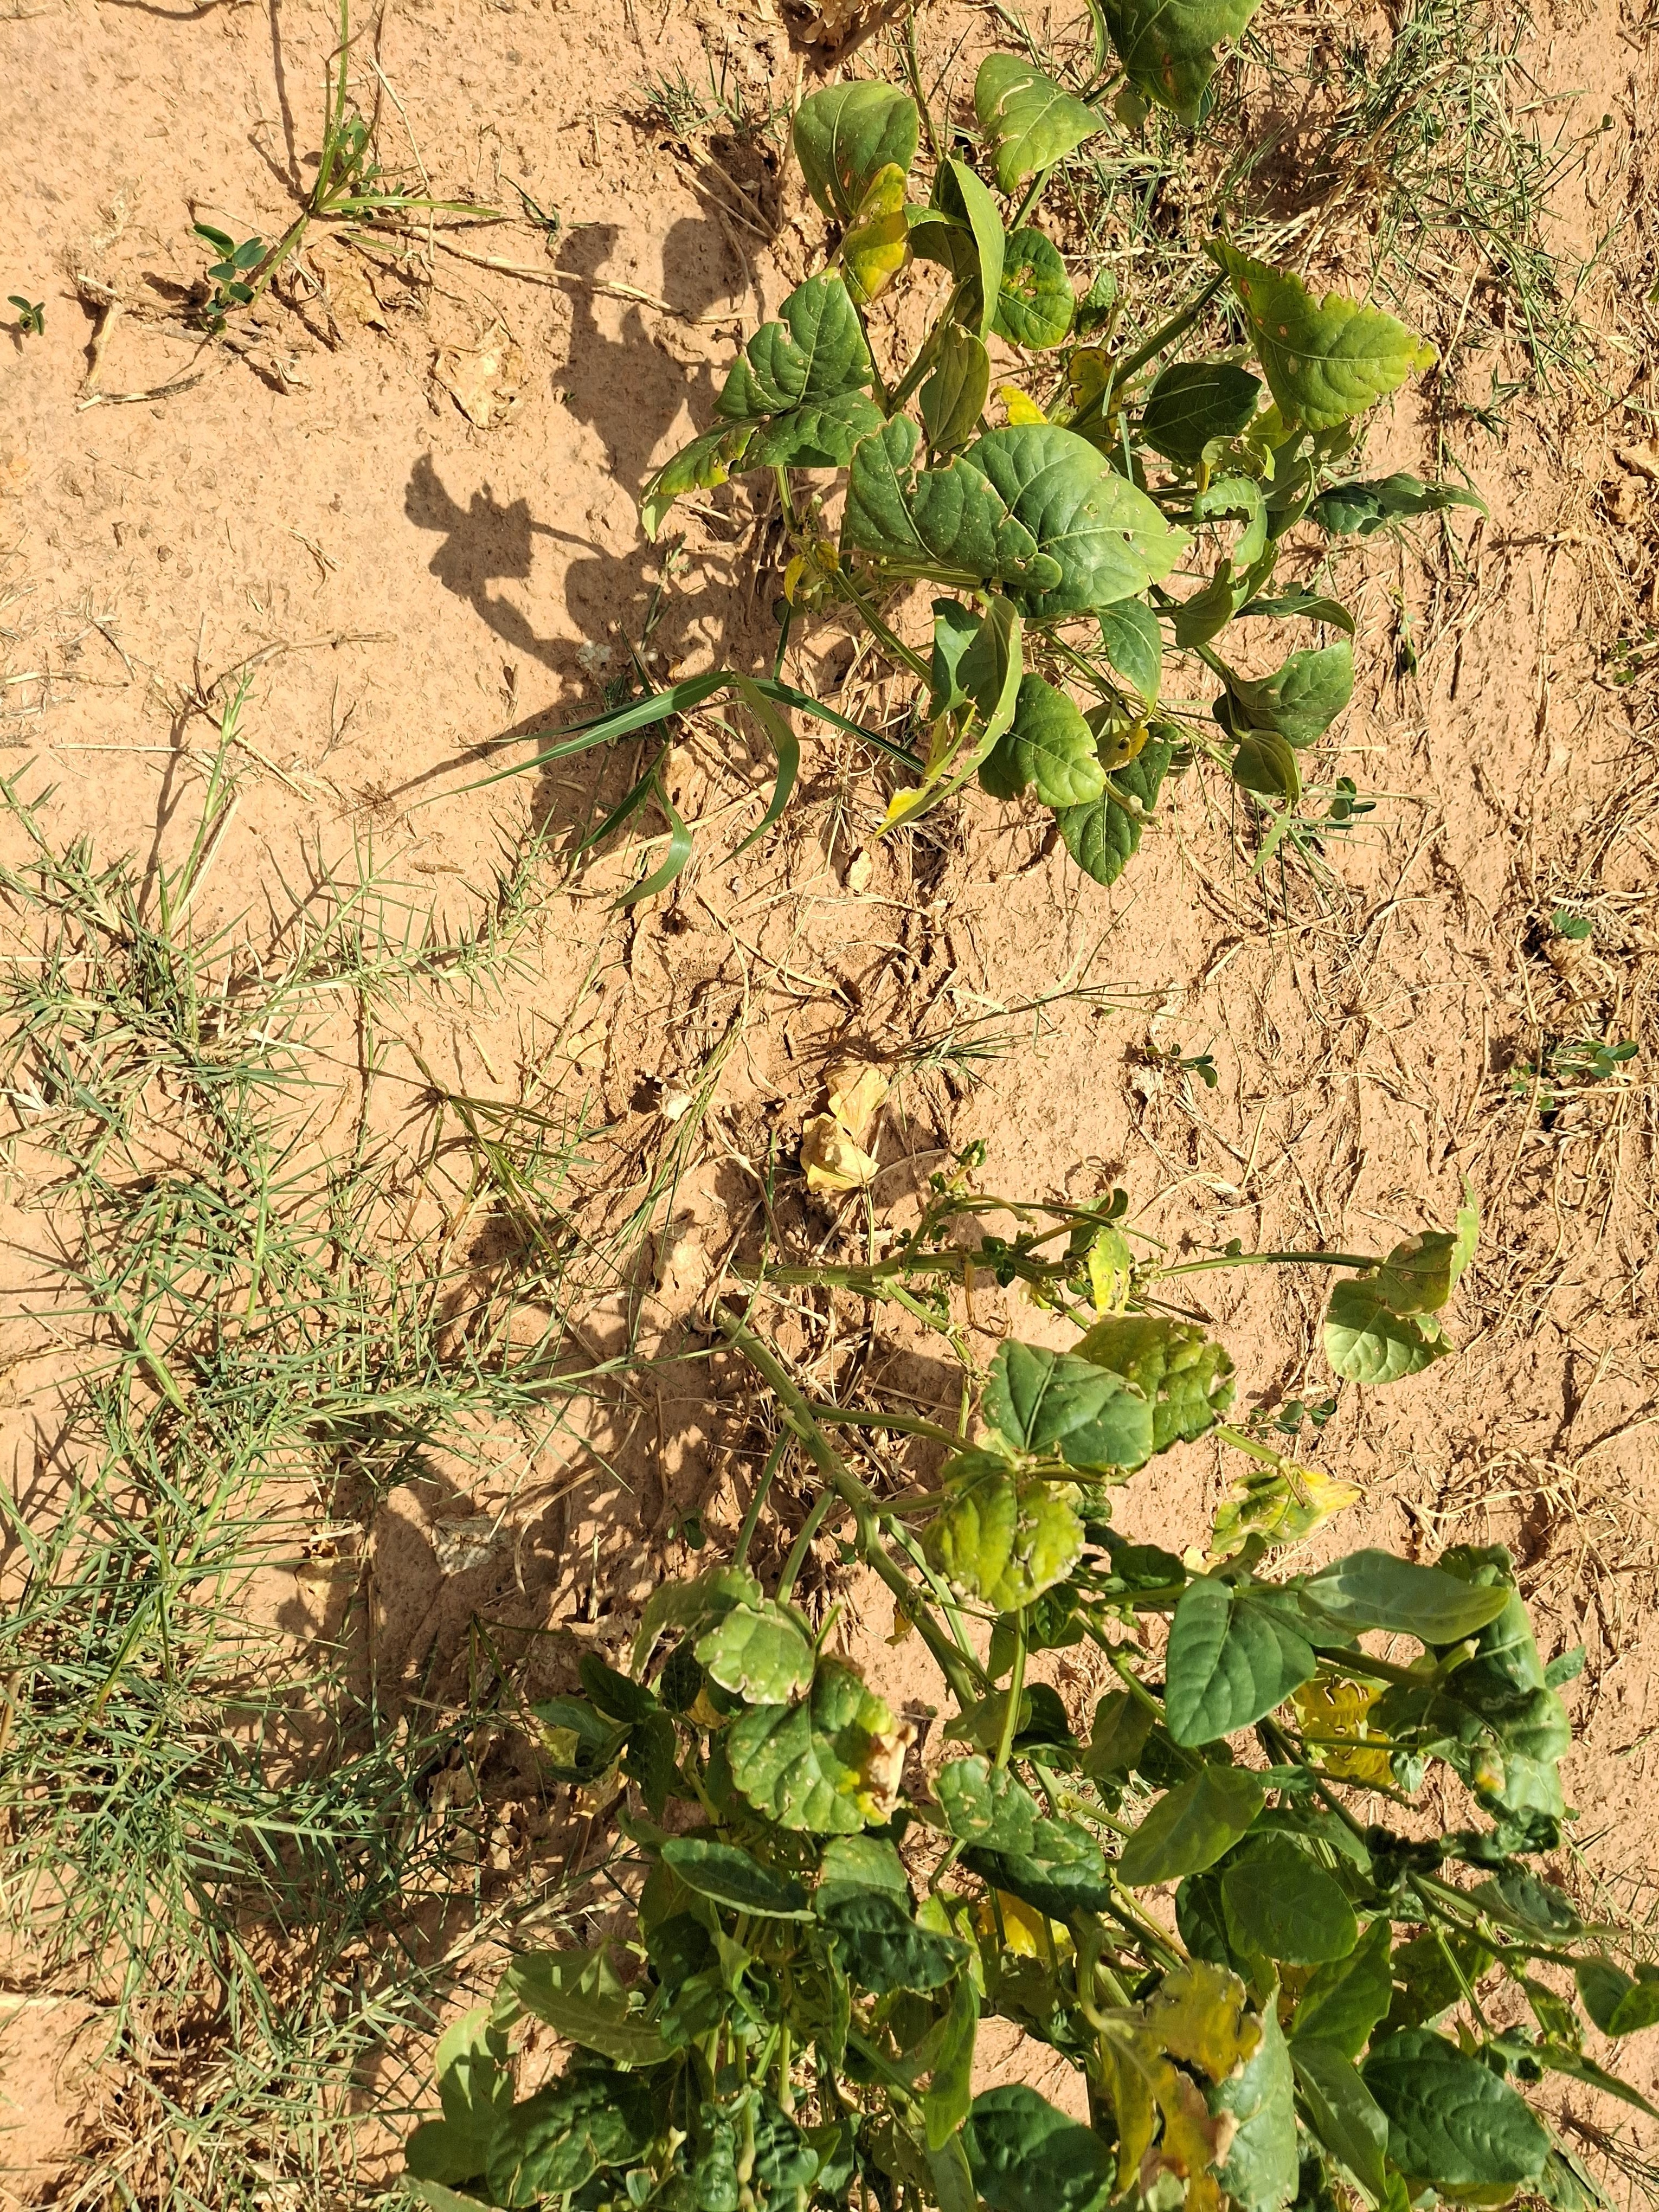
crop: cowpea
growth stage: harvest maturity
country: Nigeria
